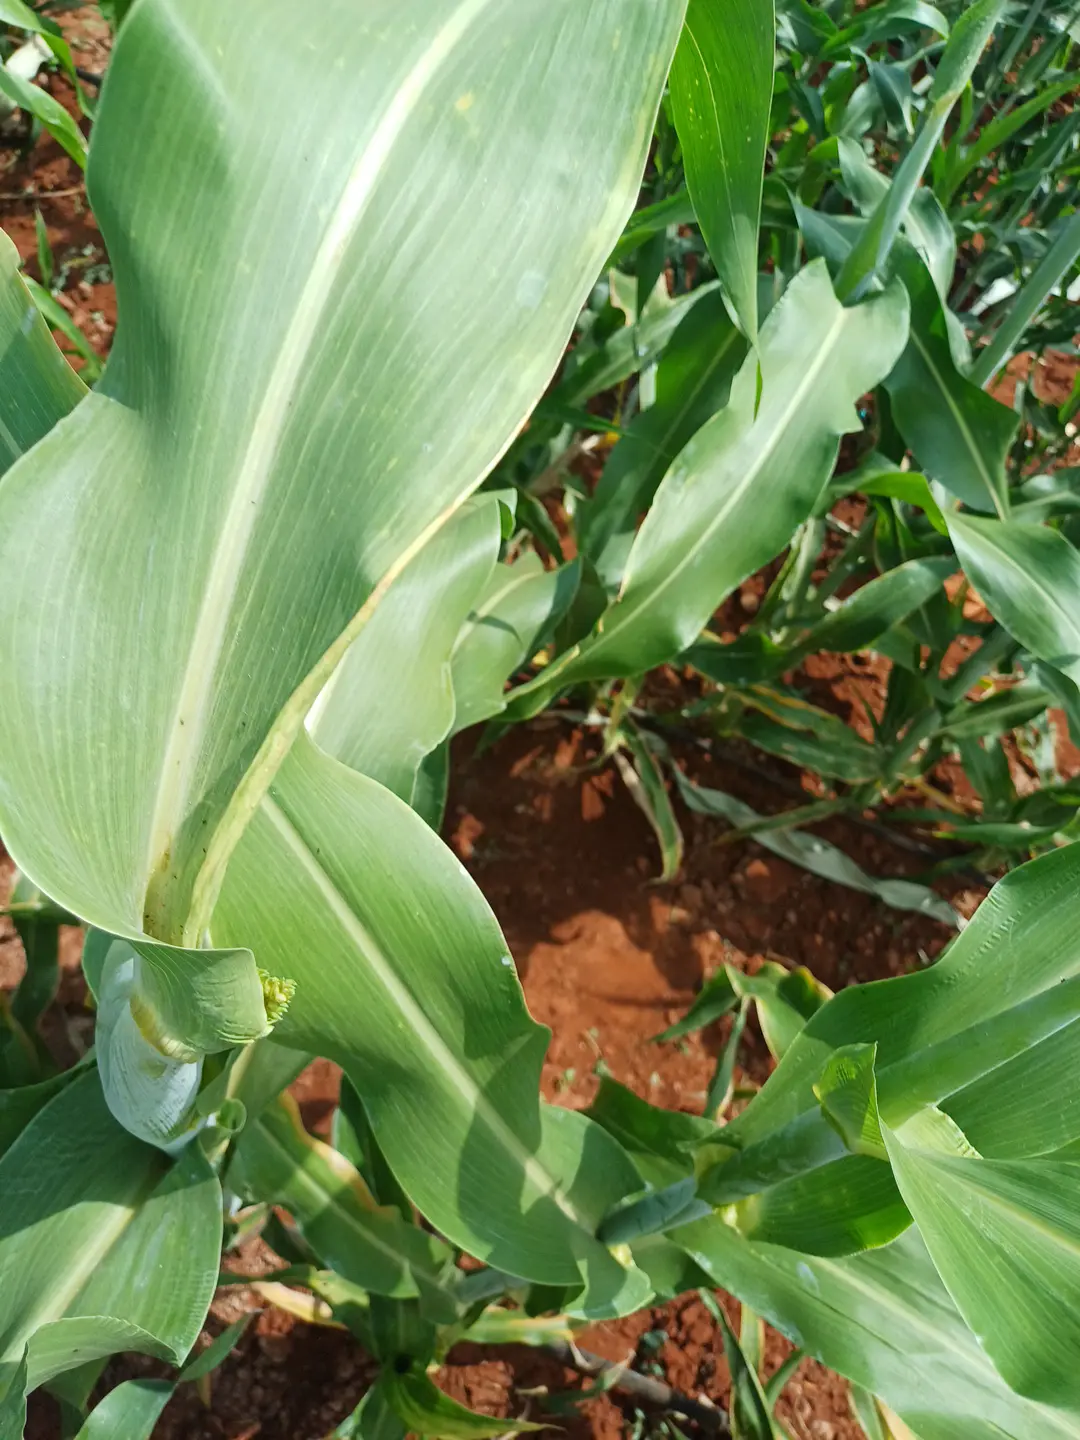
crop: sorghum
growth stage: vegetative
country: Kenya
